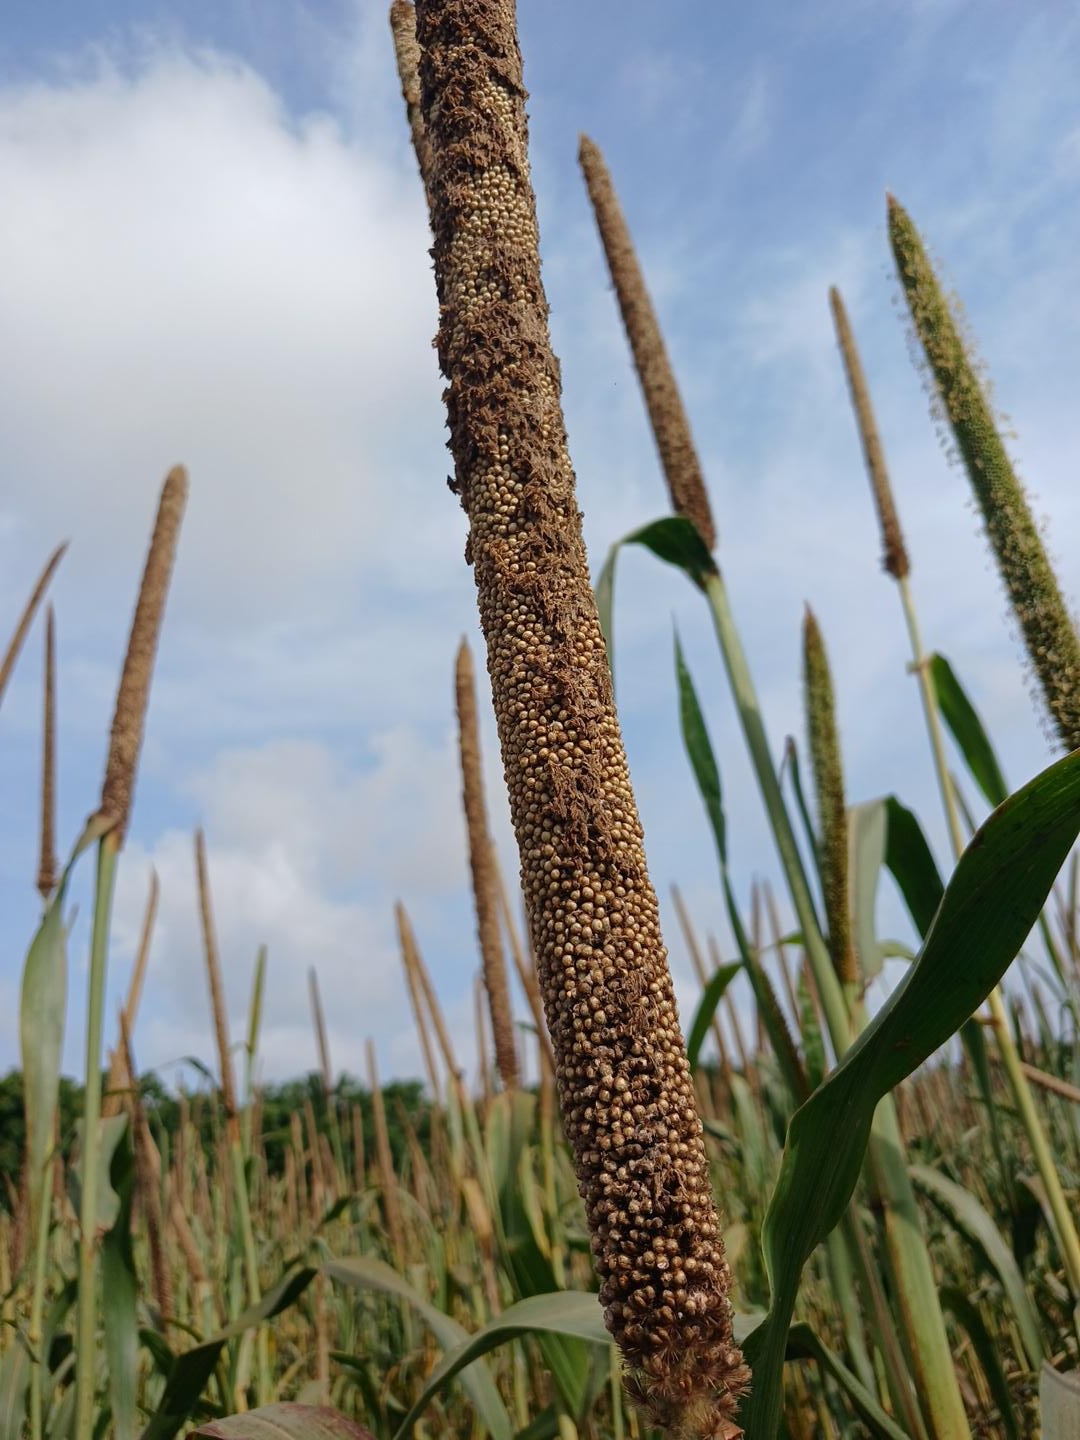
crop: pearl millet
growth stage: maturity
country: Senegal
